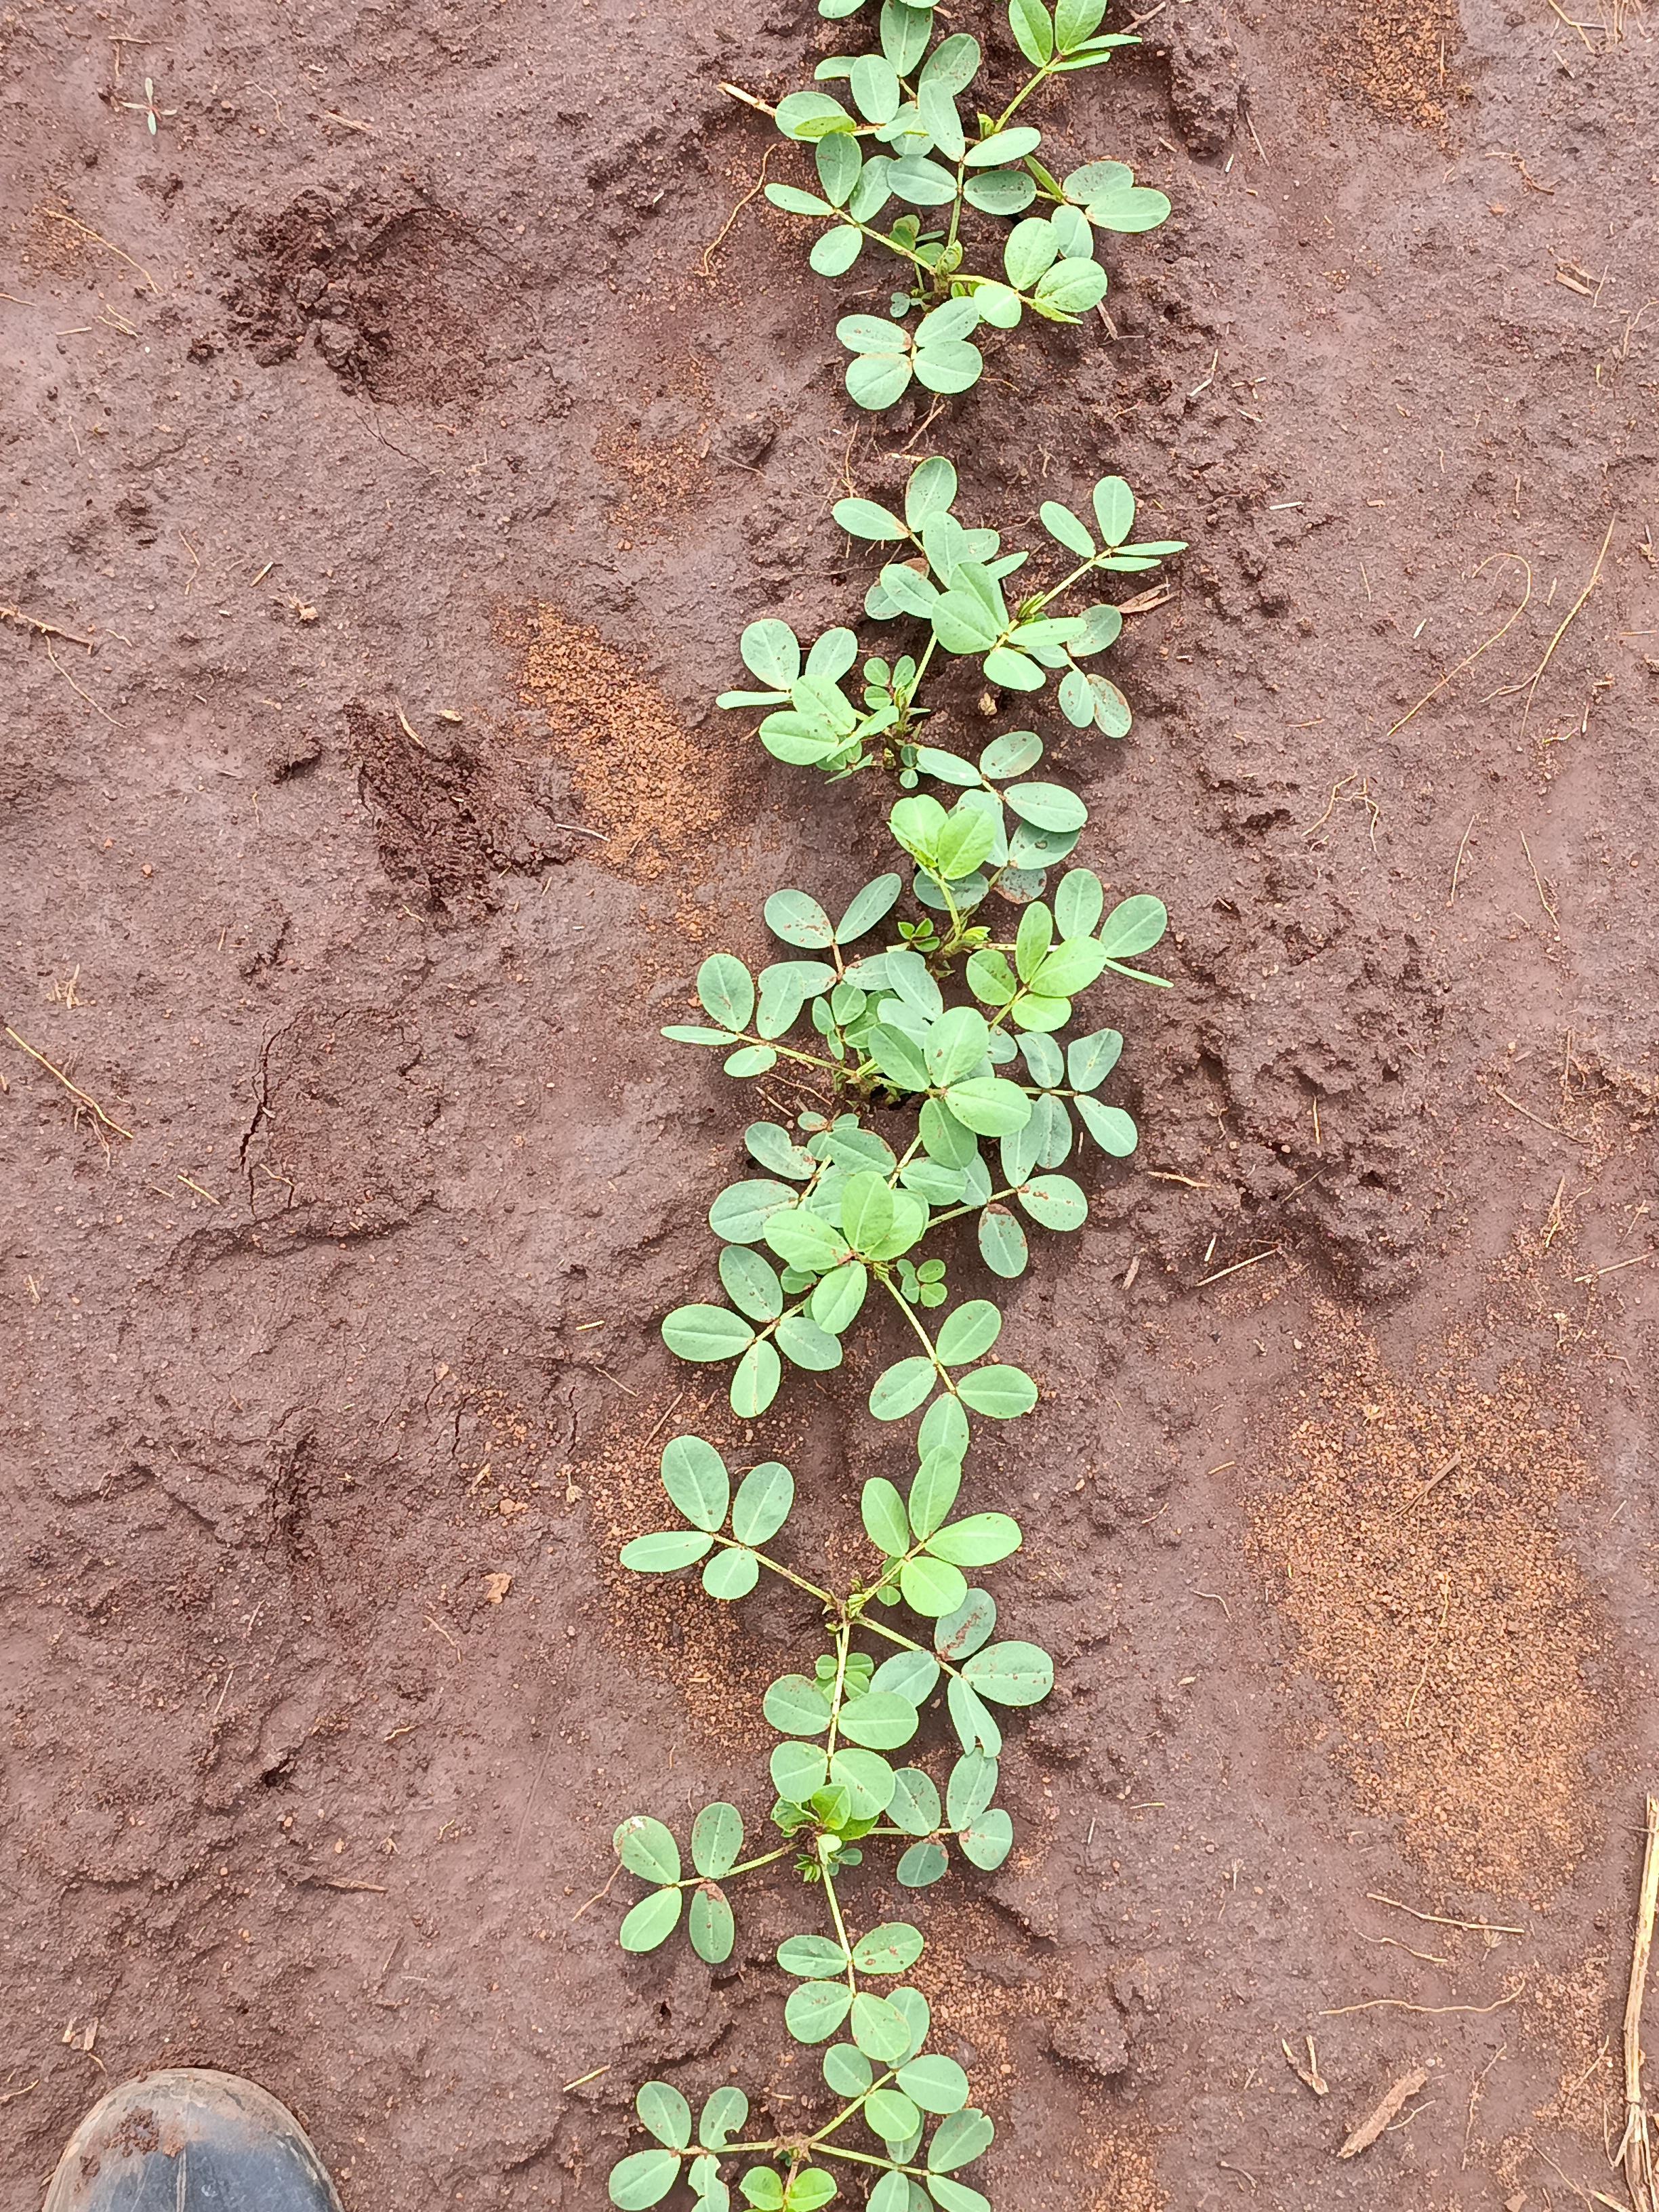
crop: groundnut
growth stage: vegetative
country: Kenya
